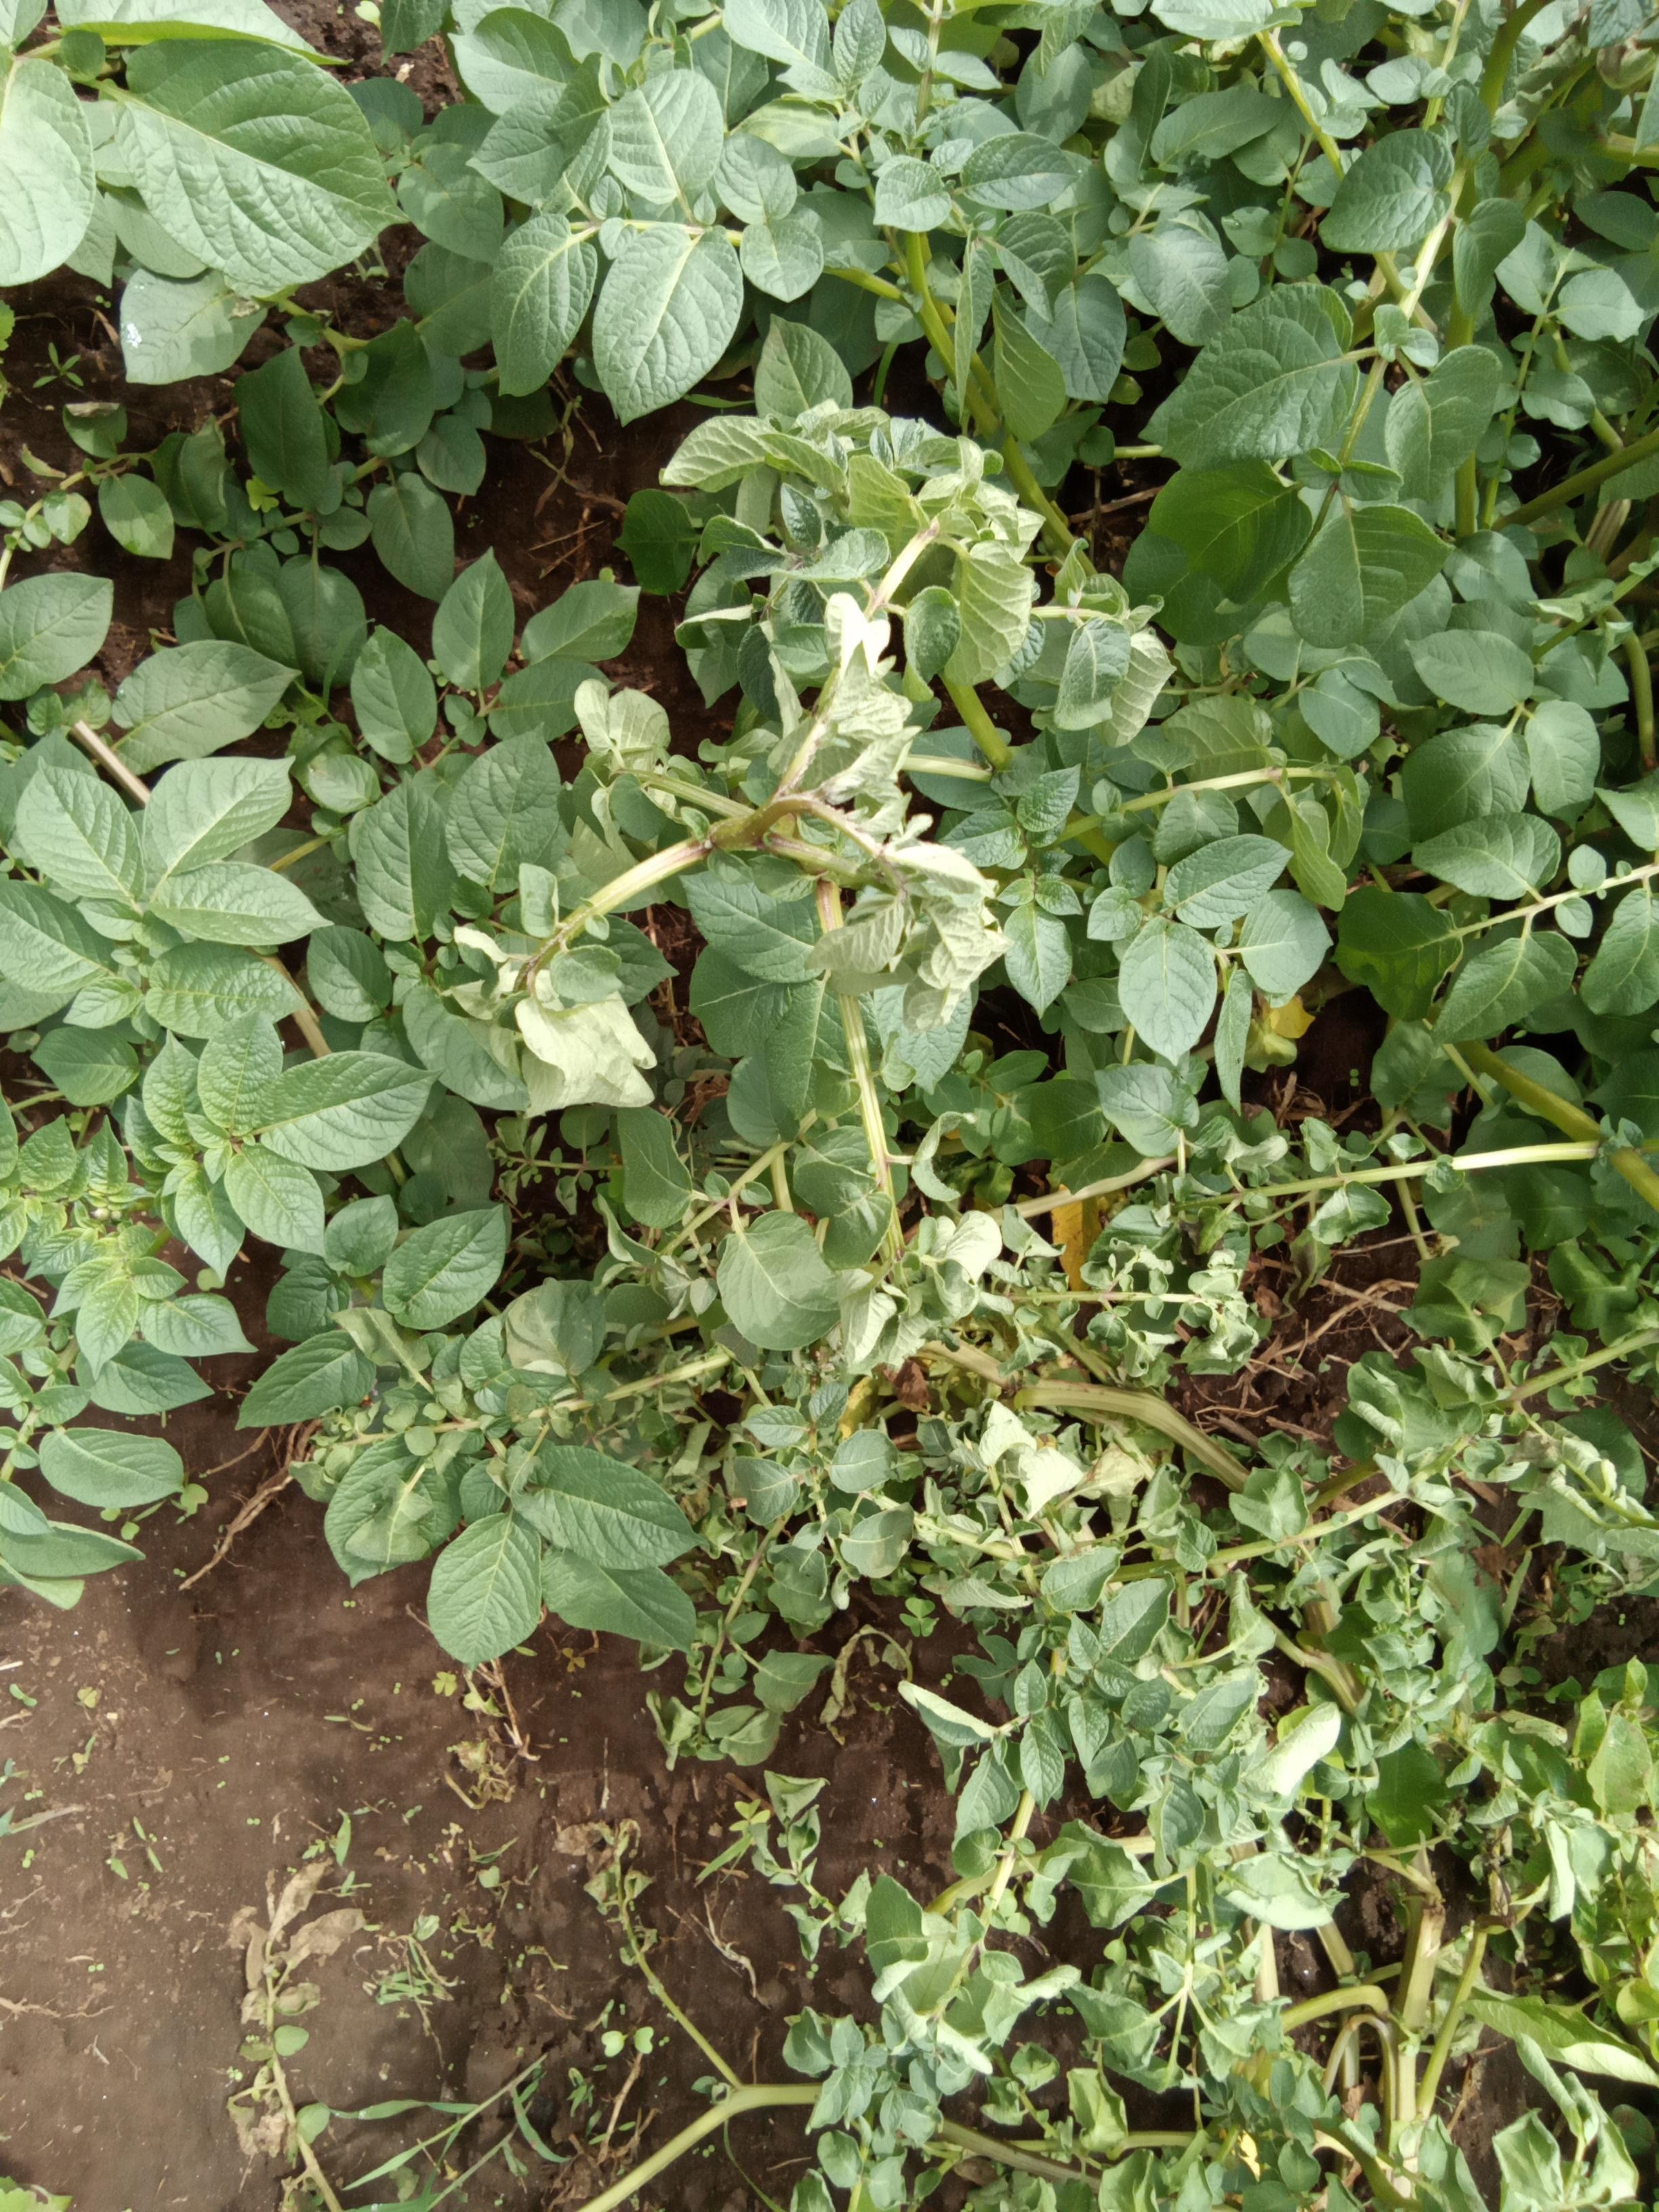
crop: potato
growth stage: flowering
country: Kenya
